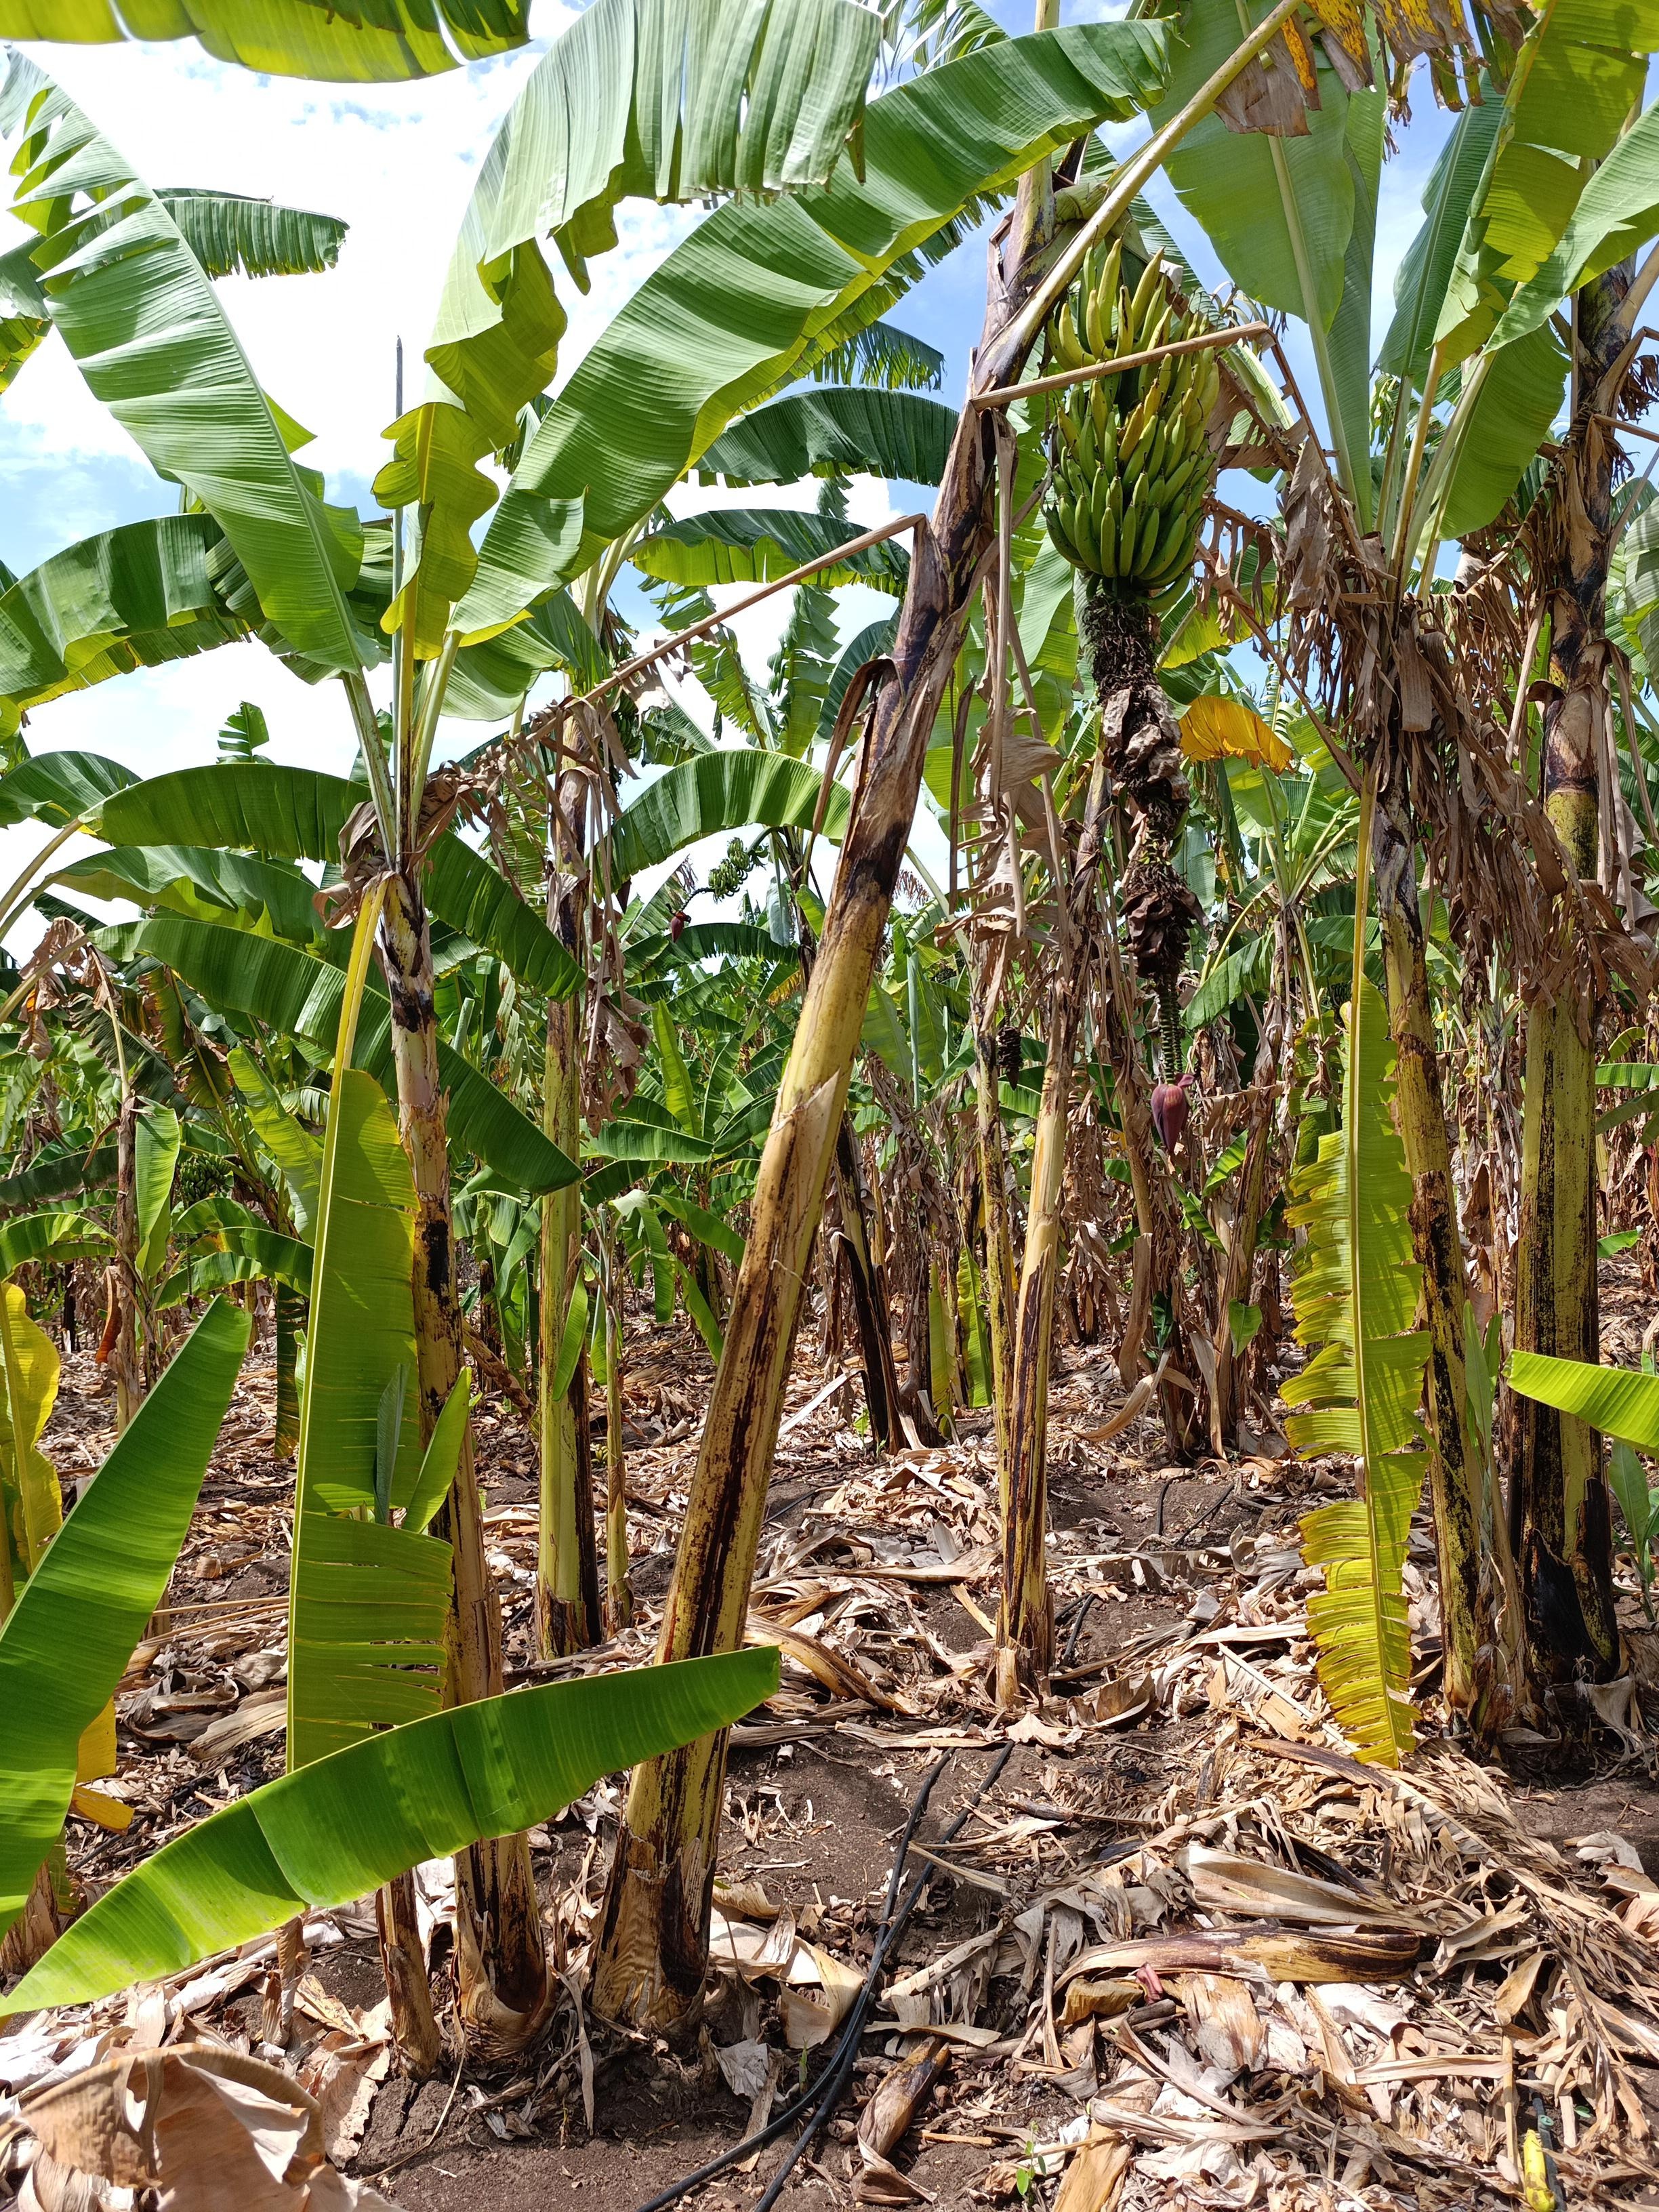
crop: banana
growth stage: maturity
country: Tanzania
